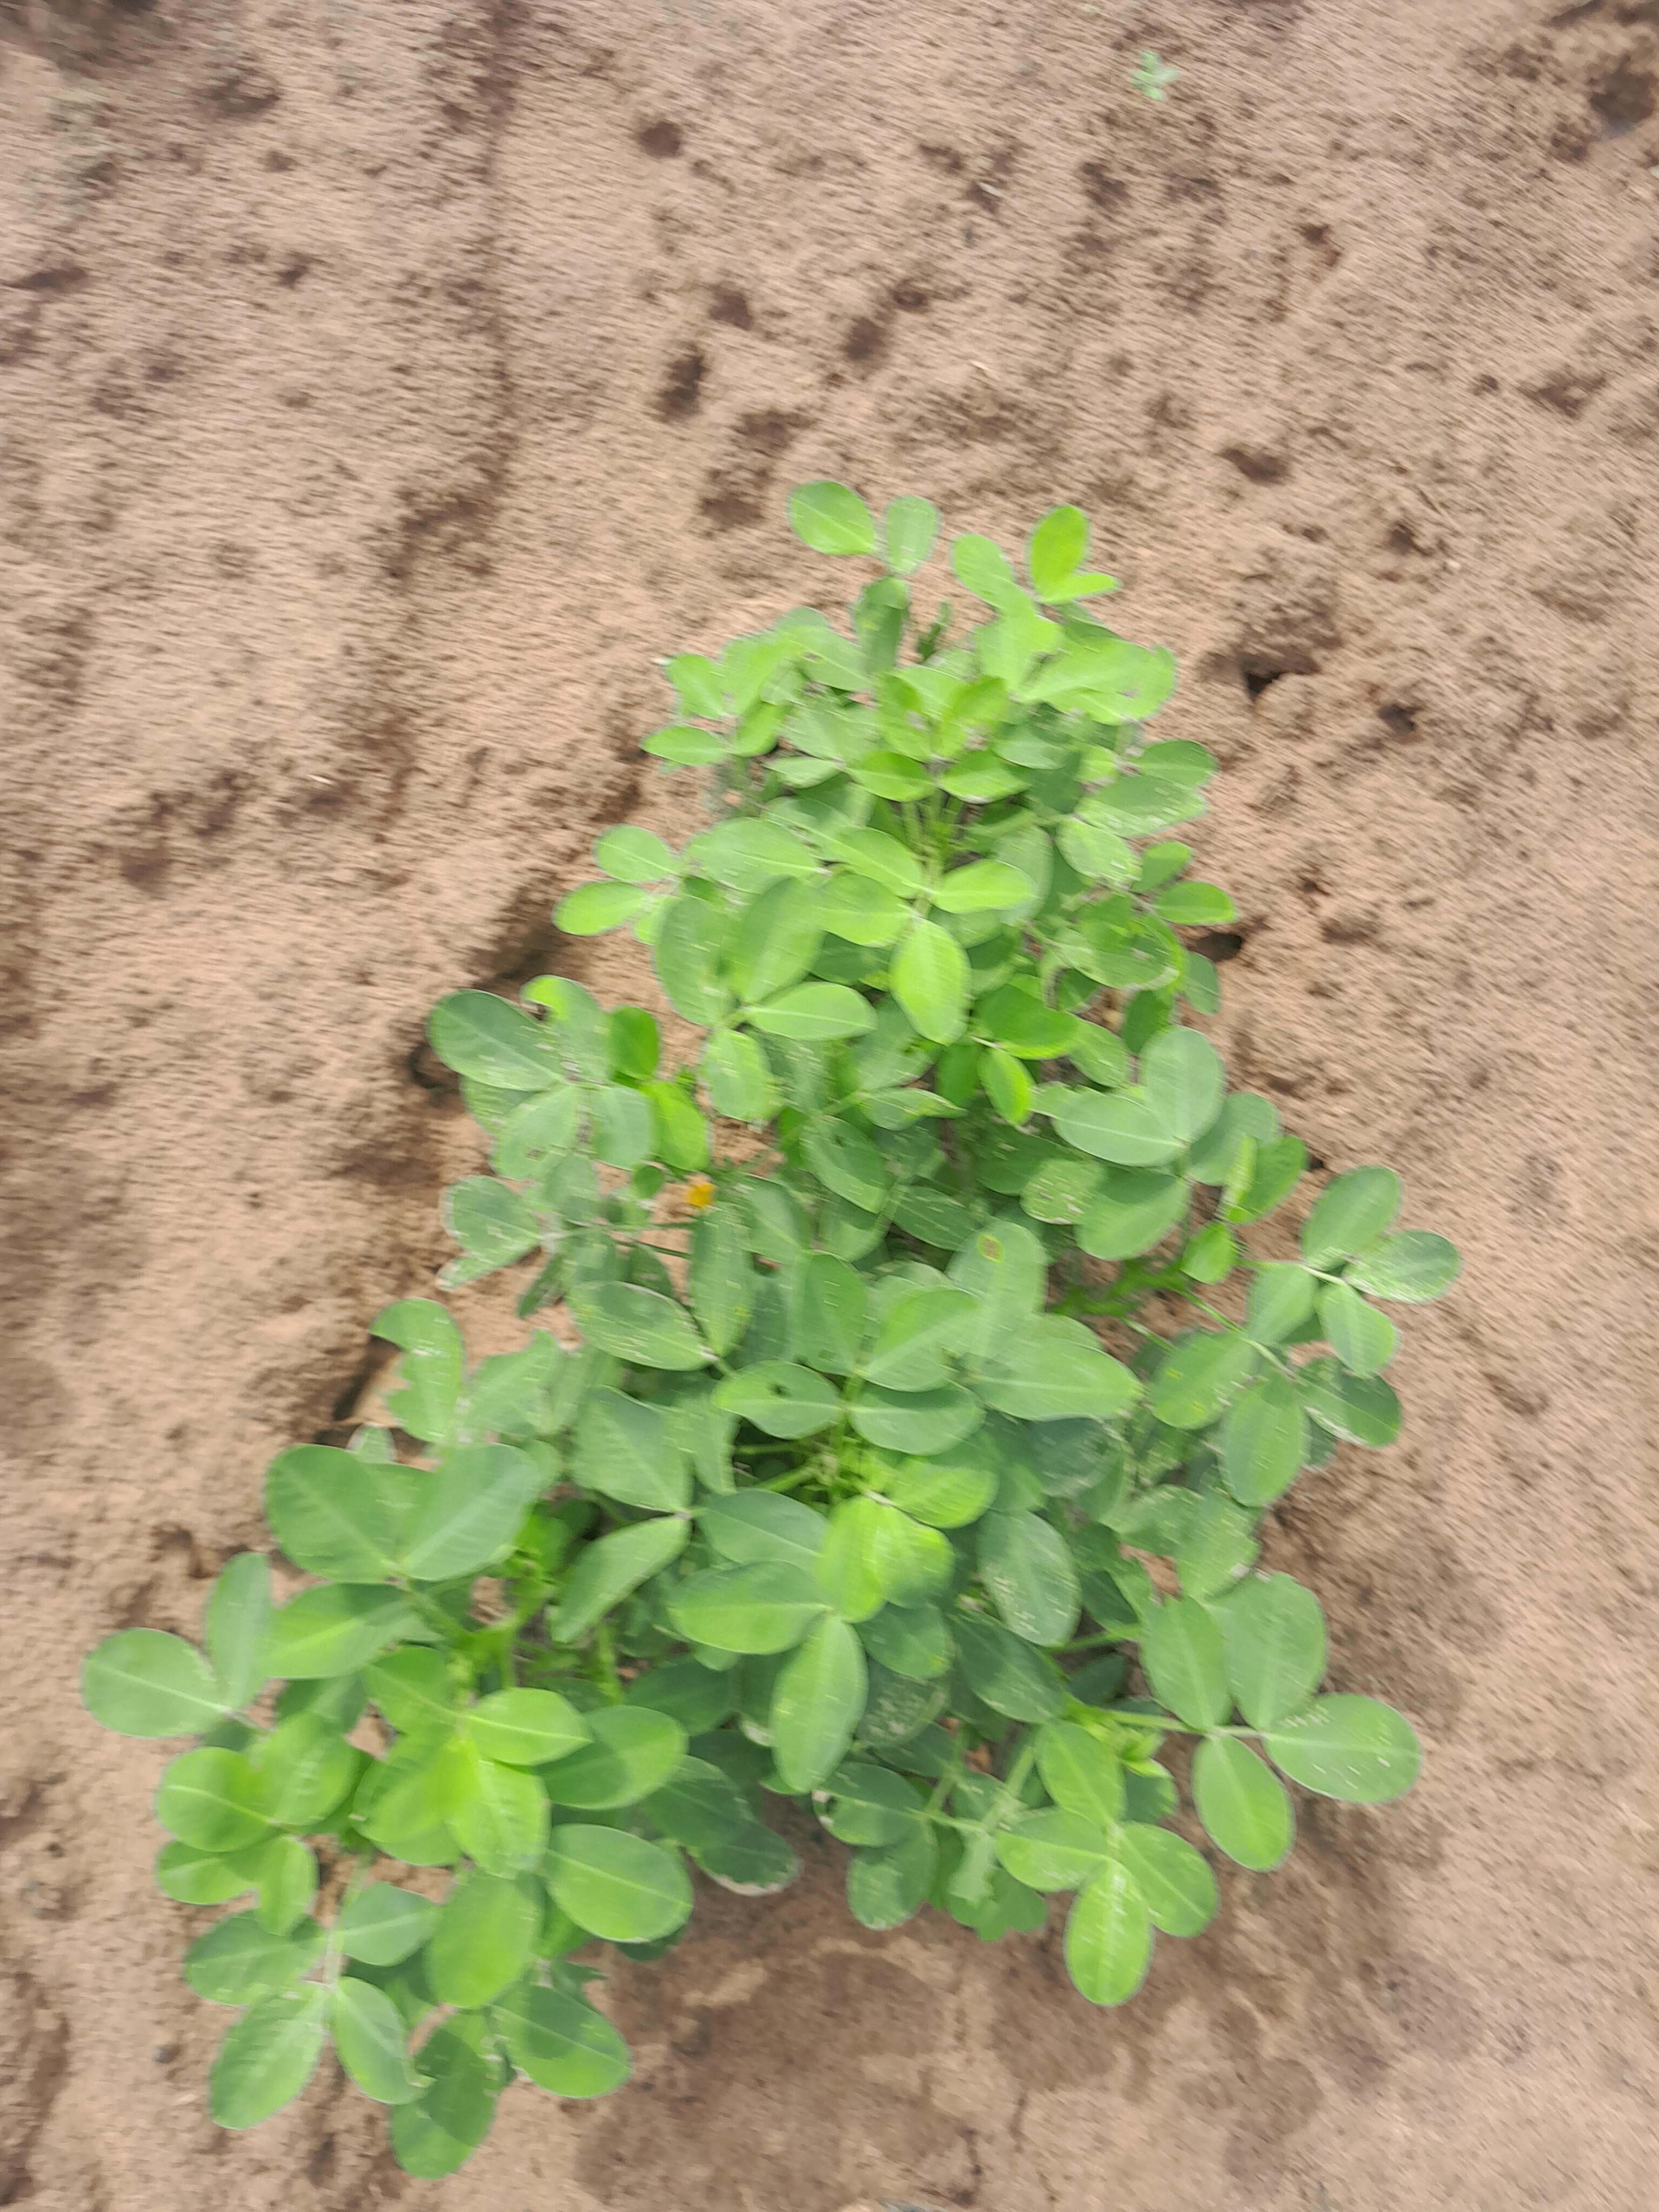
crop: groundnut
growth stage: flowering
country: Senegal
